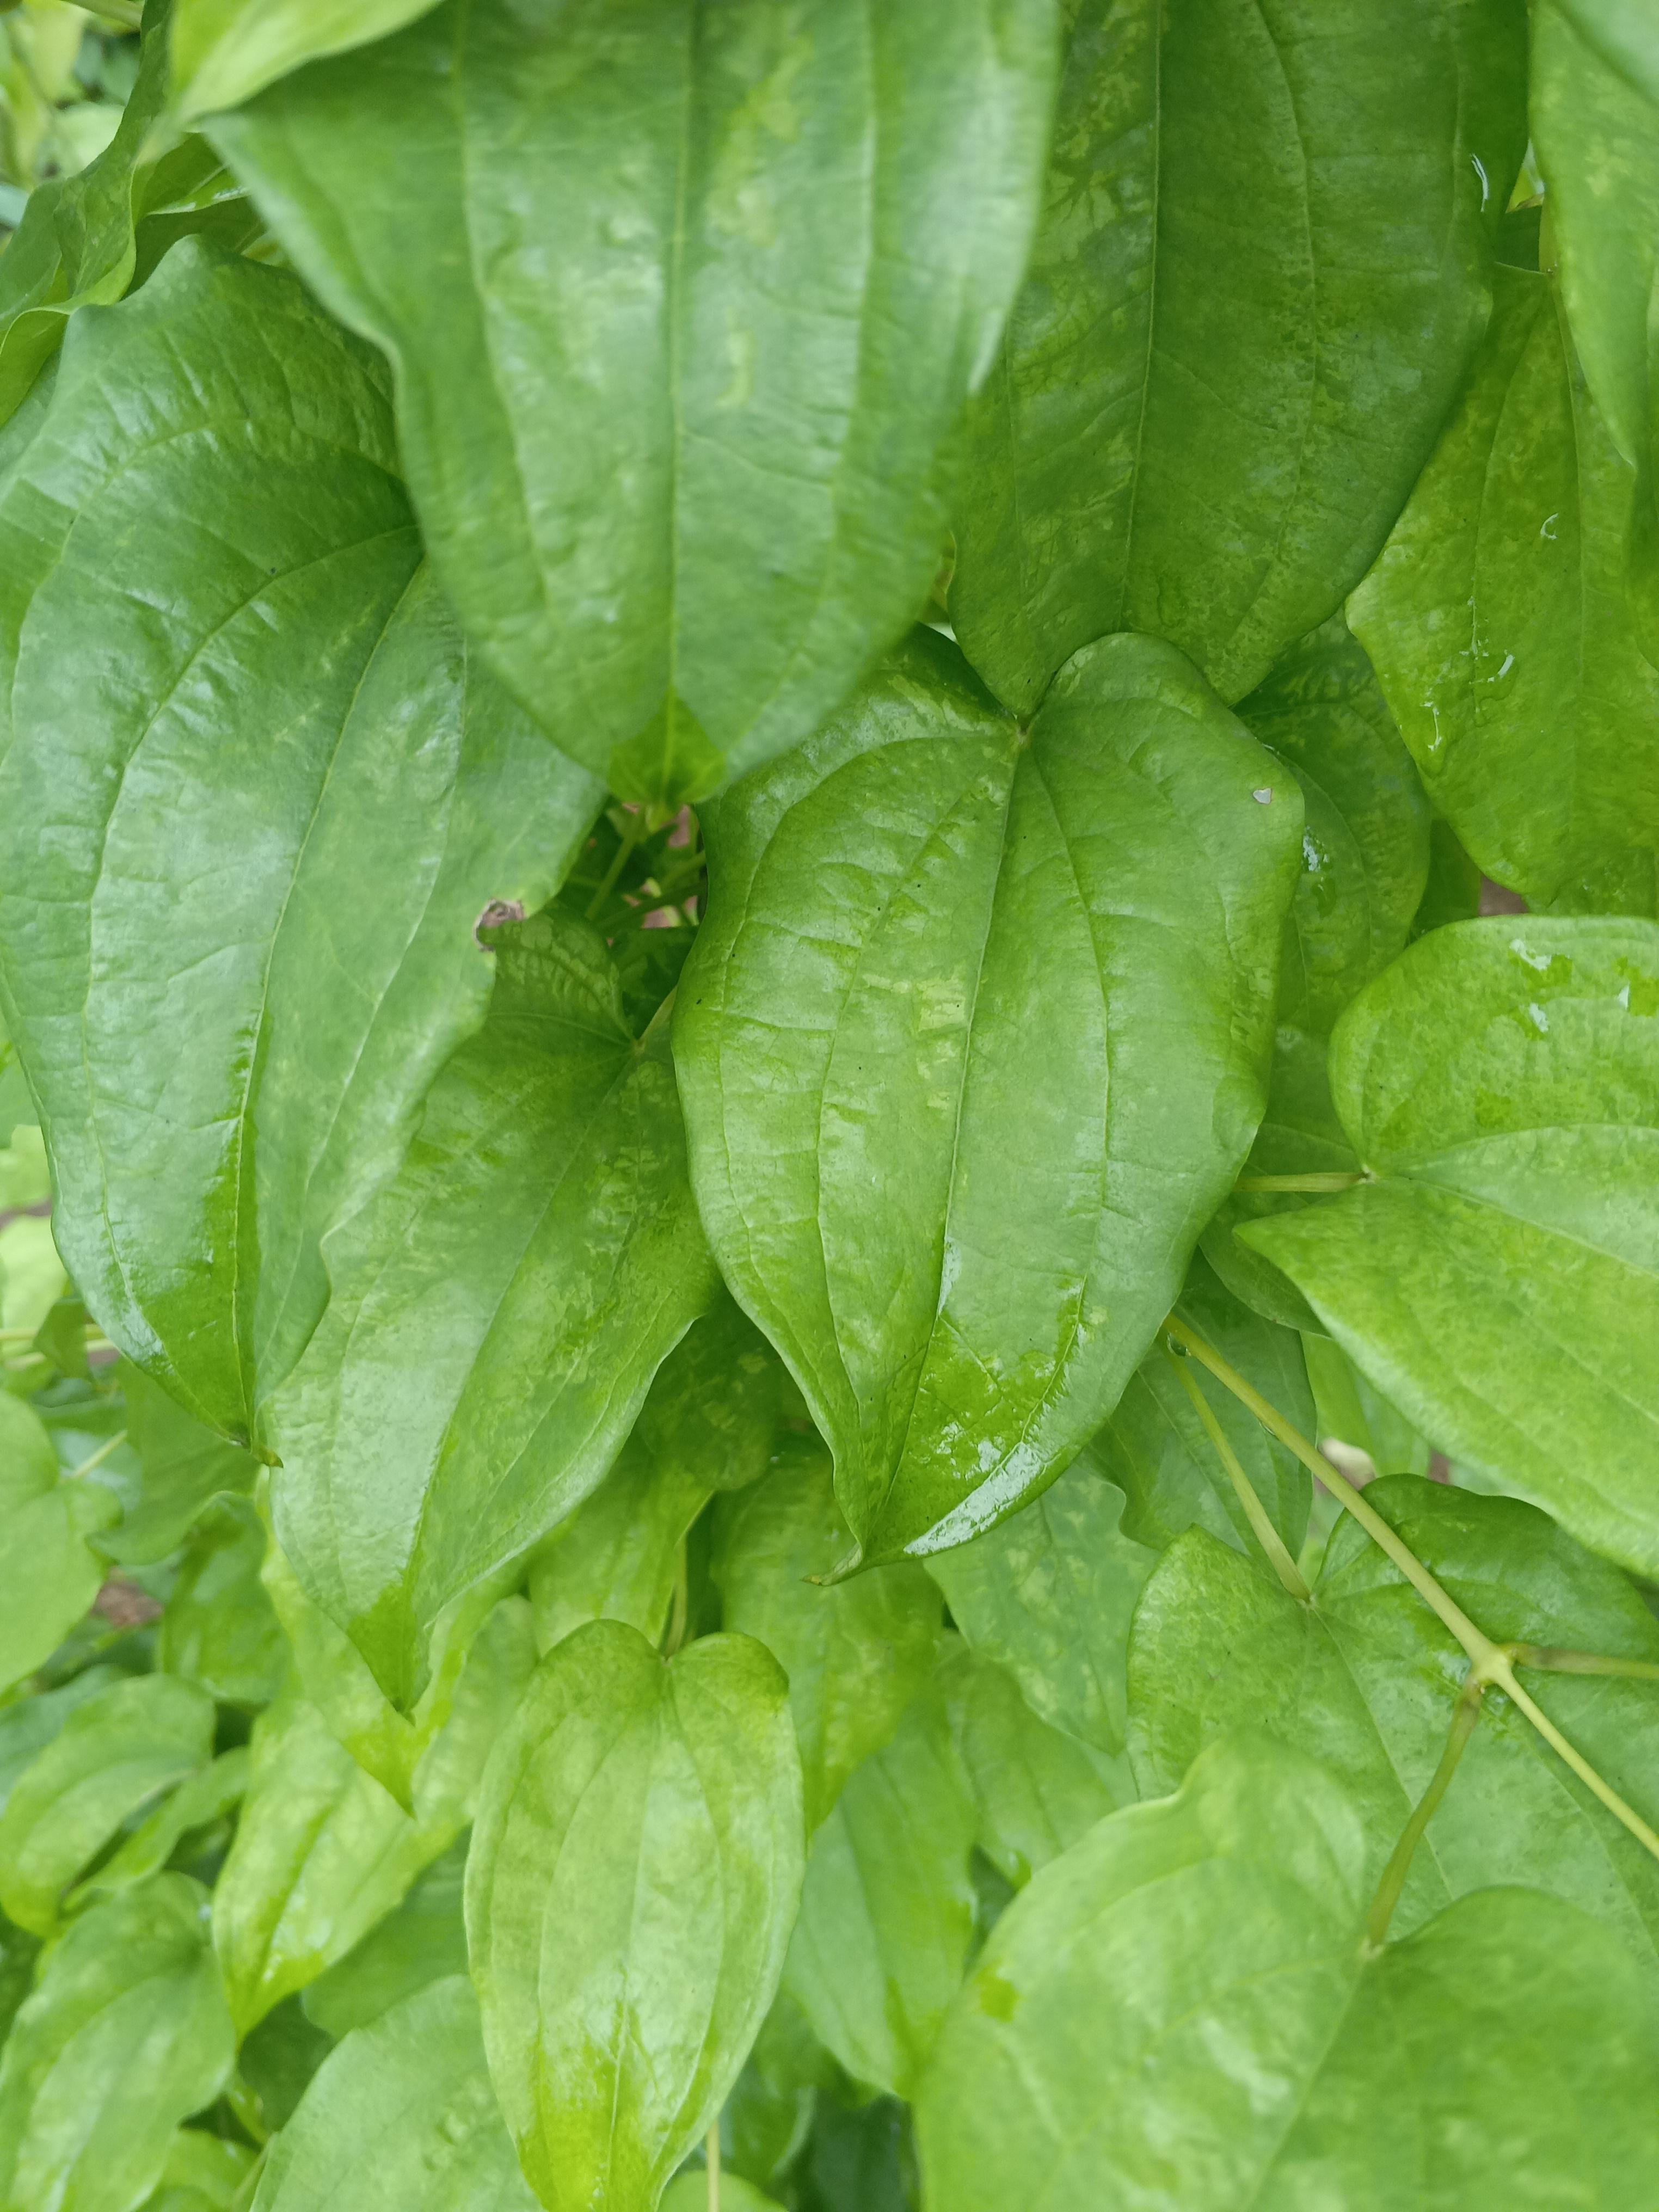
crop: yam
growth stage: vegetative
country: Nigeria
